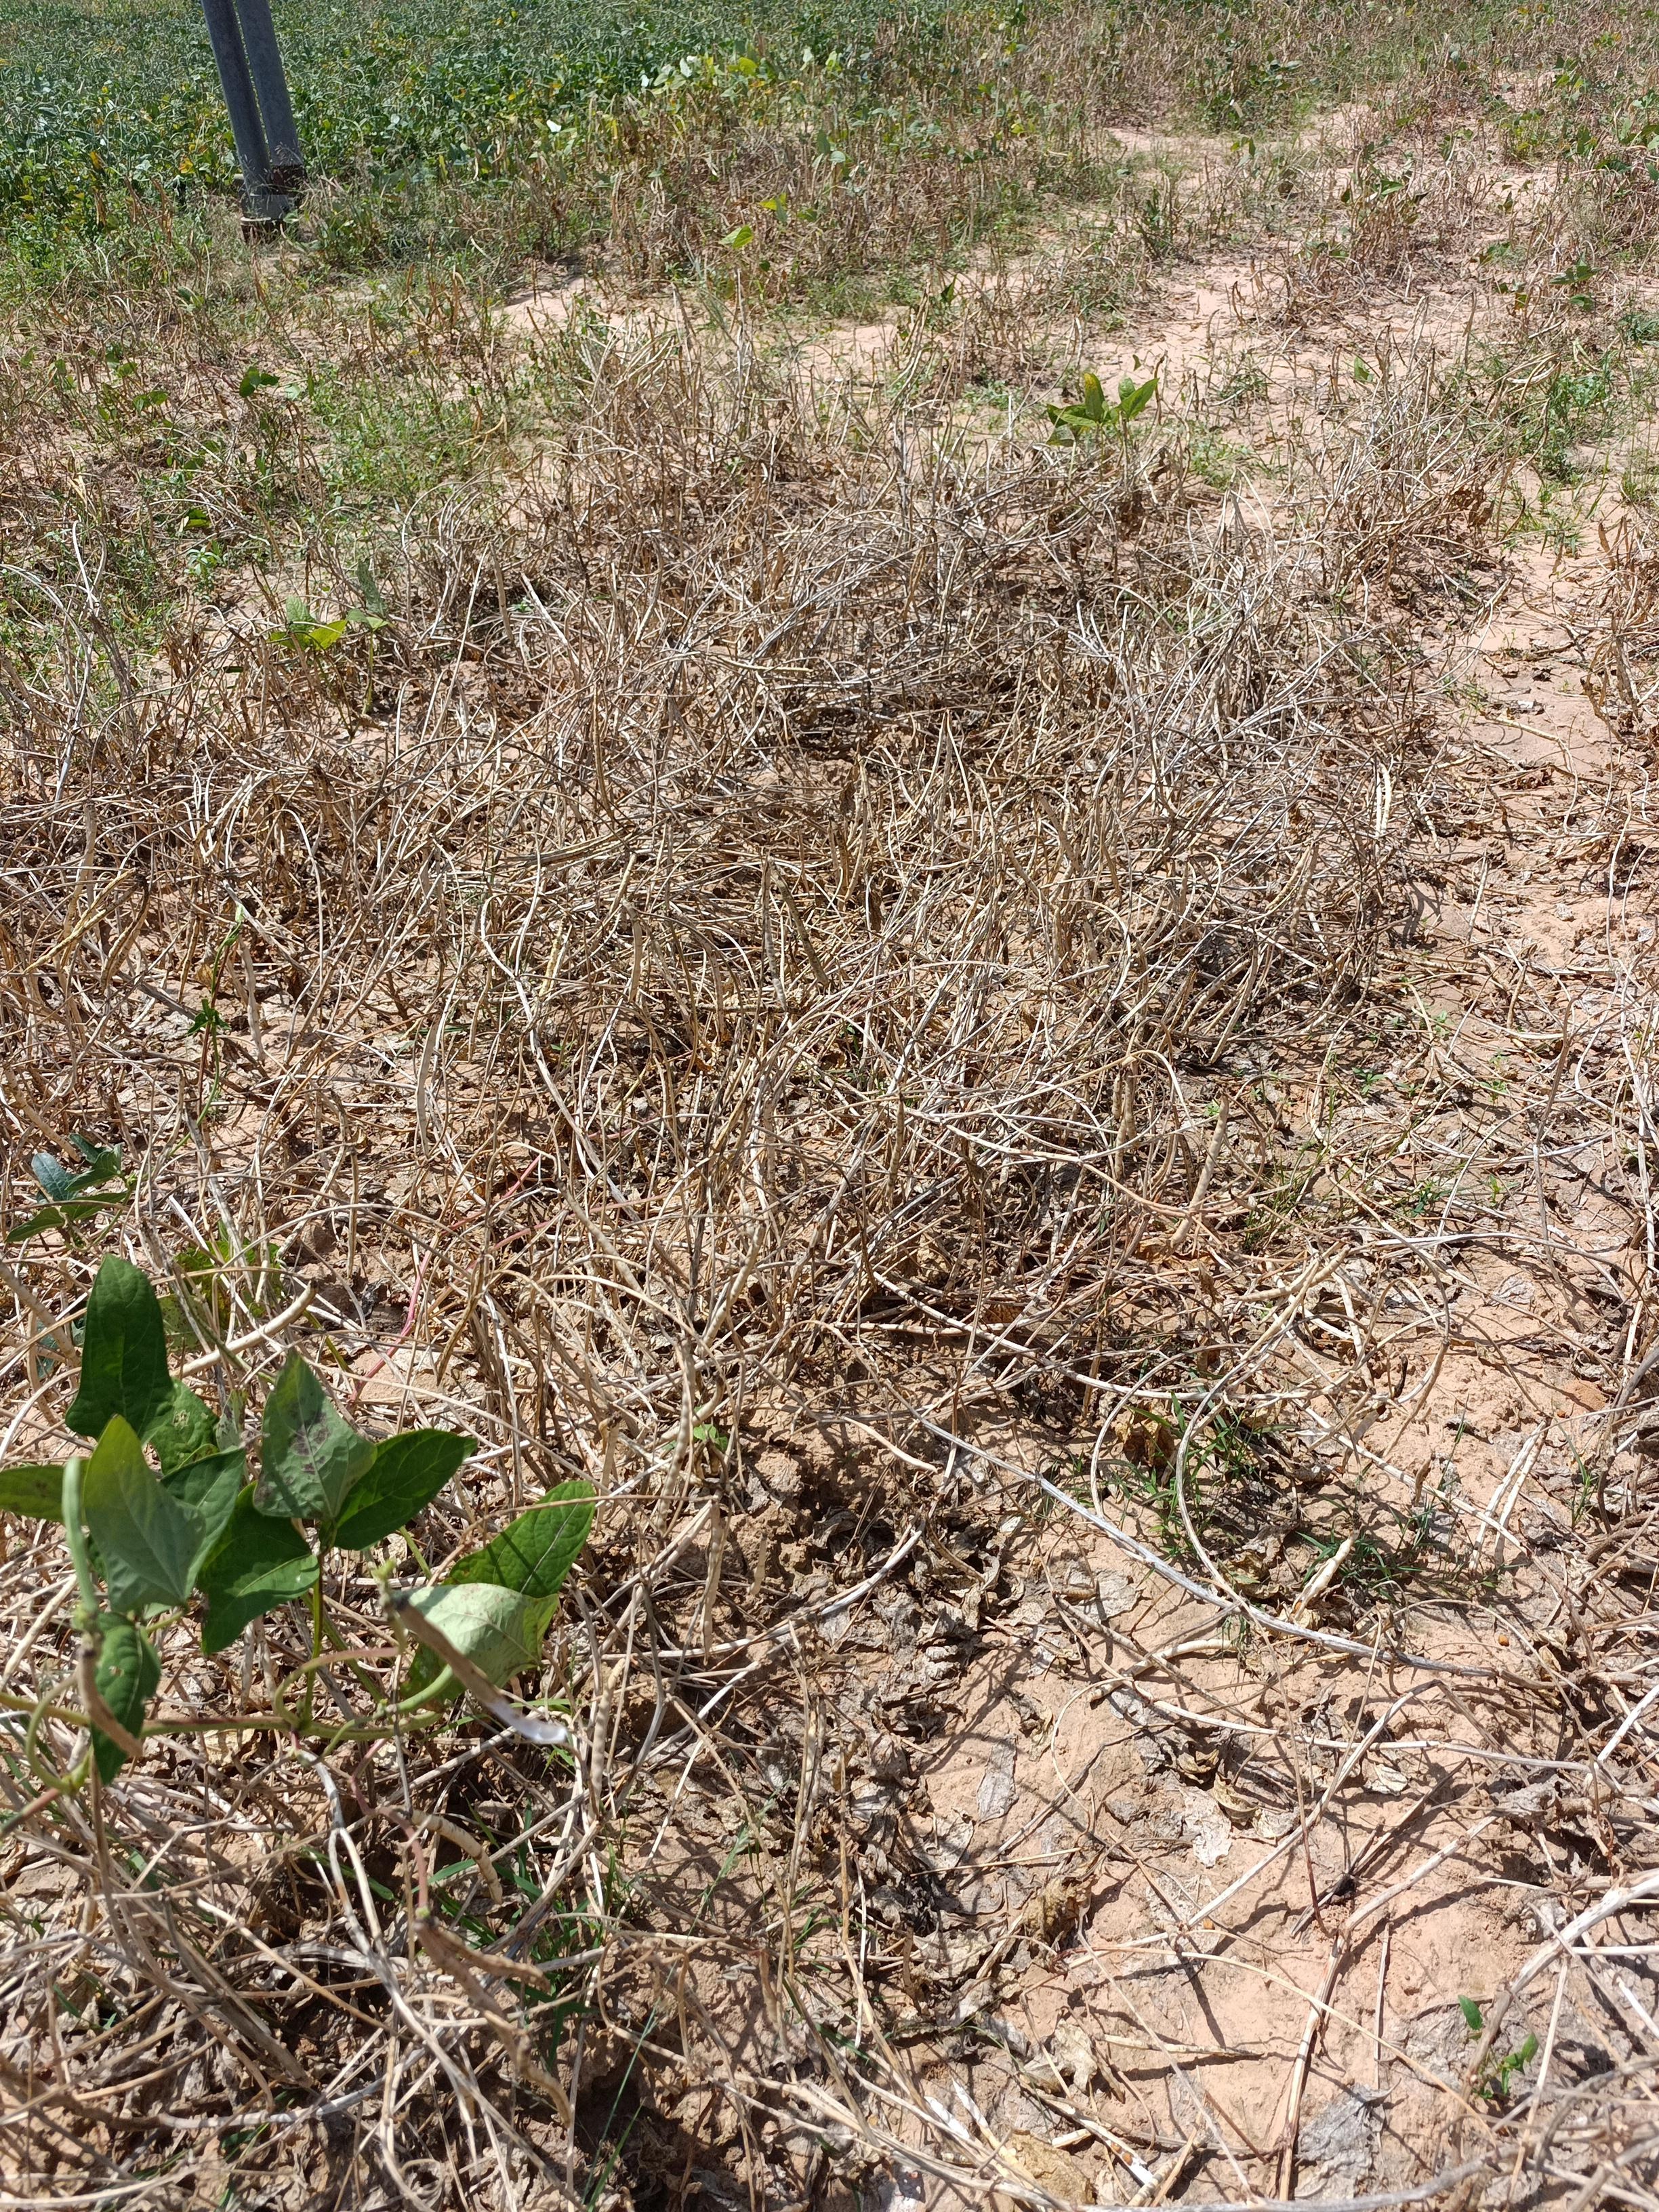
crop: cowpea
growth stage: maturity
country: Nigeria
